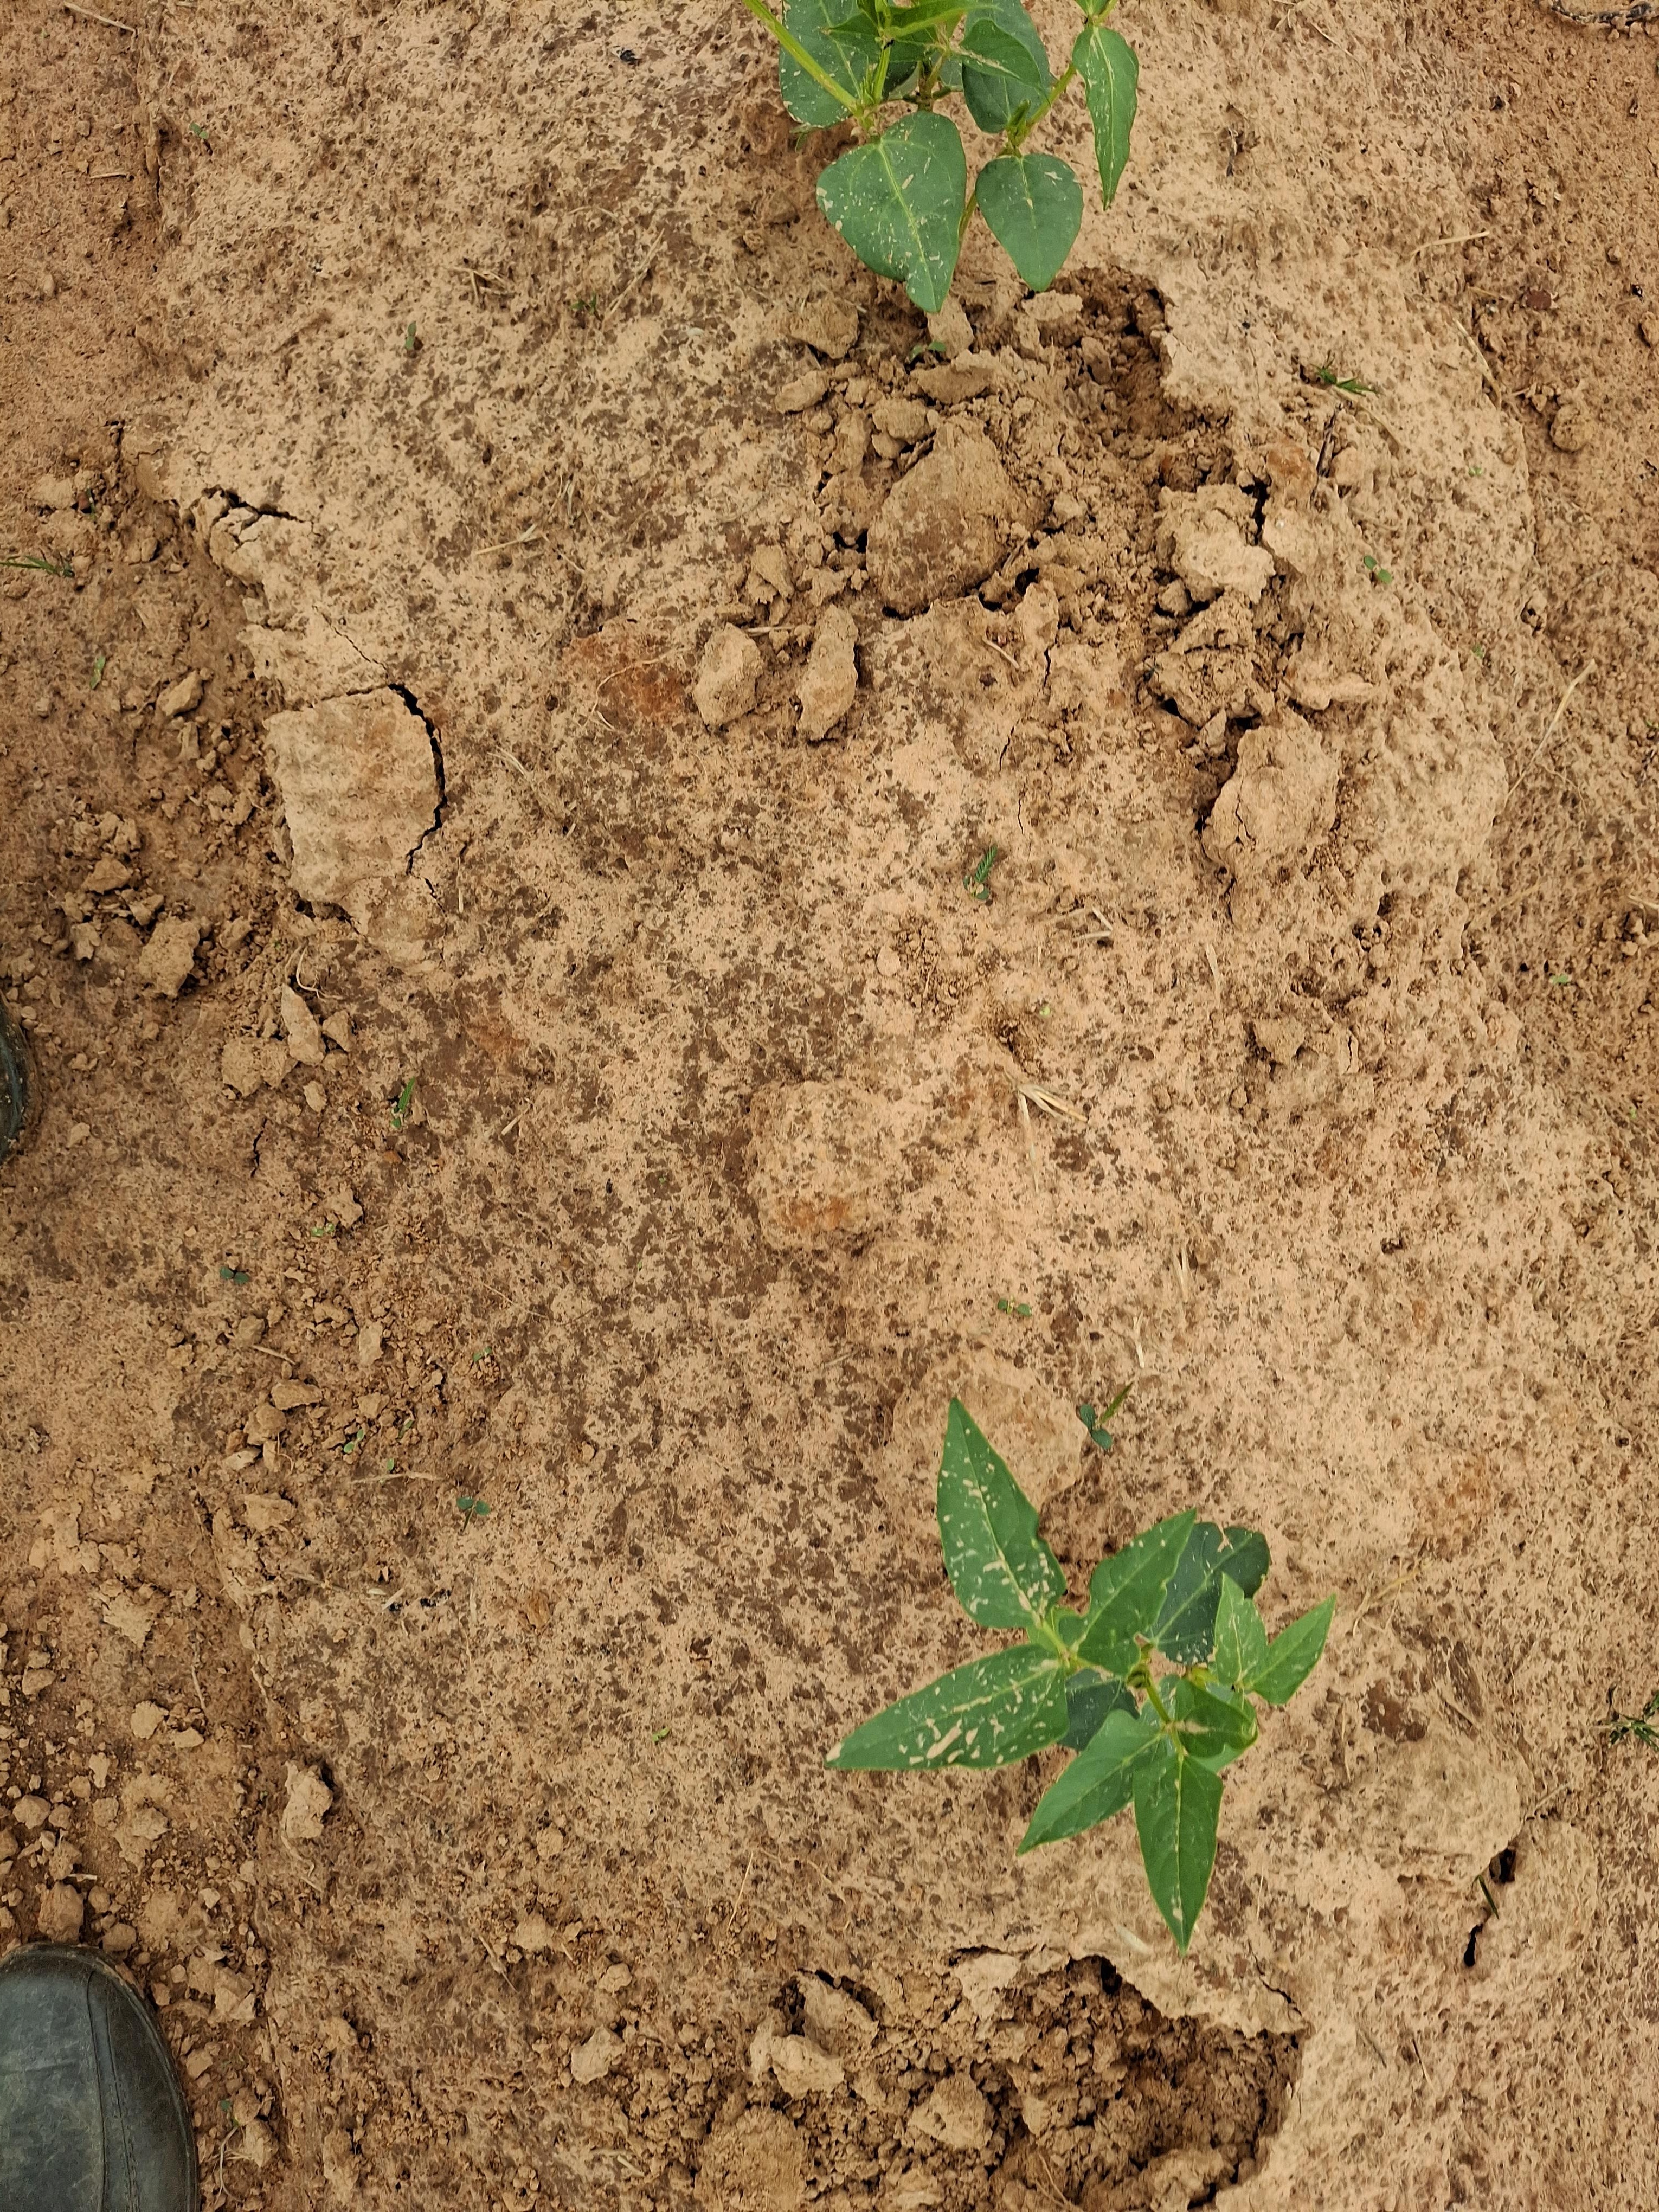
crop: cowpea
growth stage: emergence
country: Nigeria
